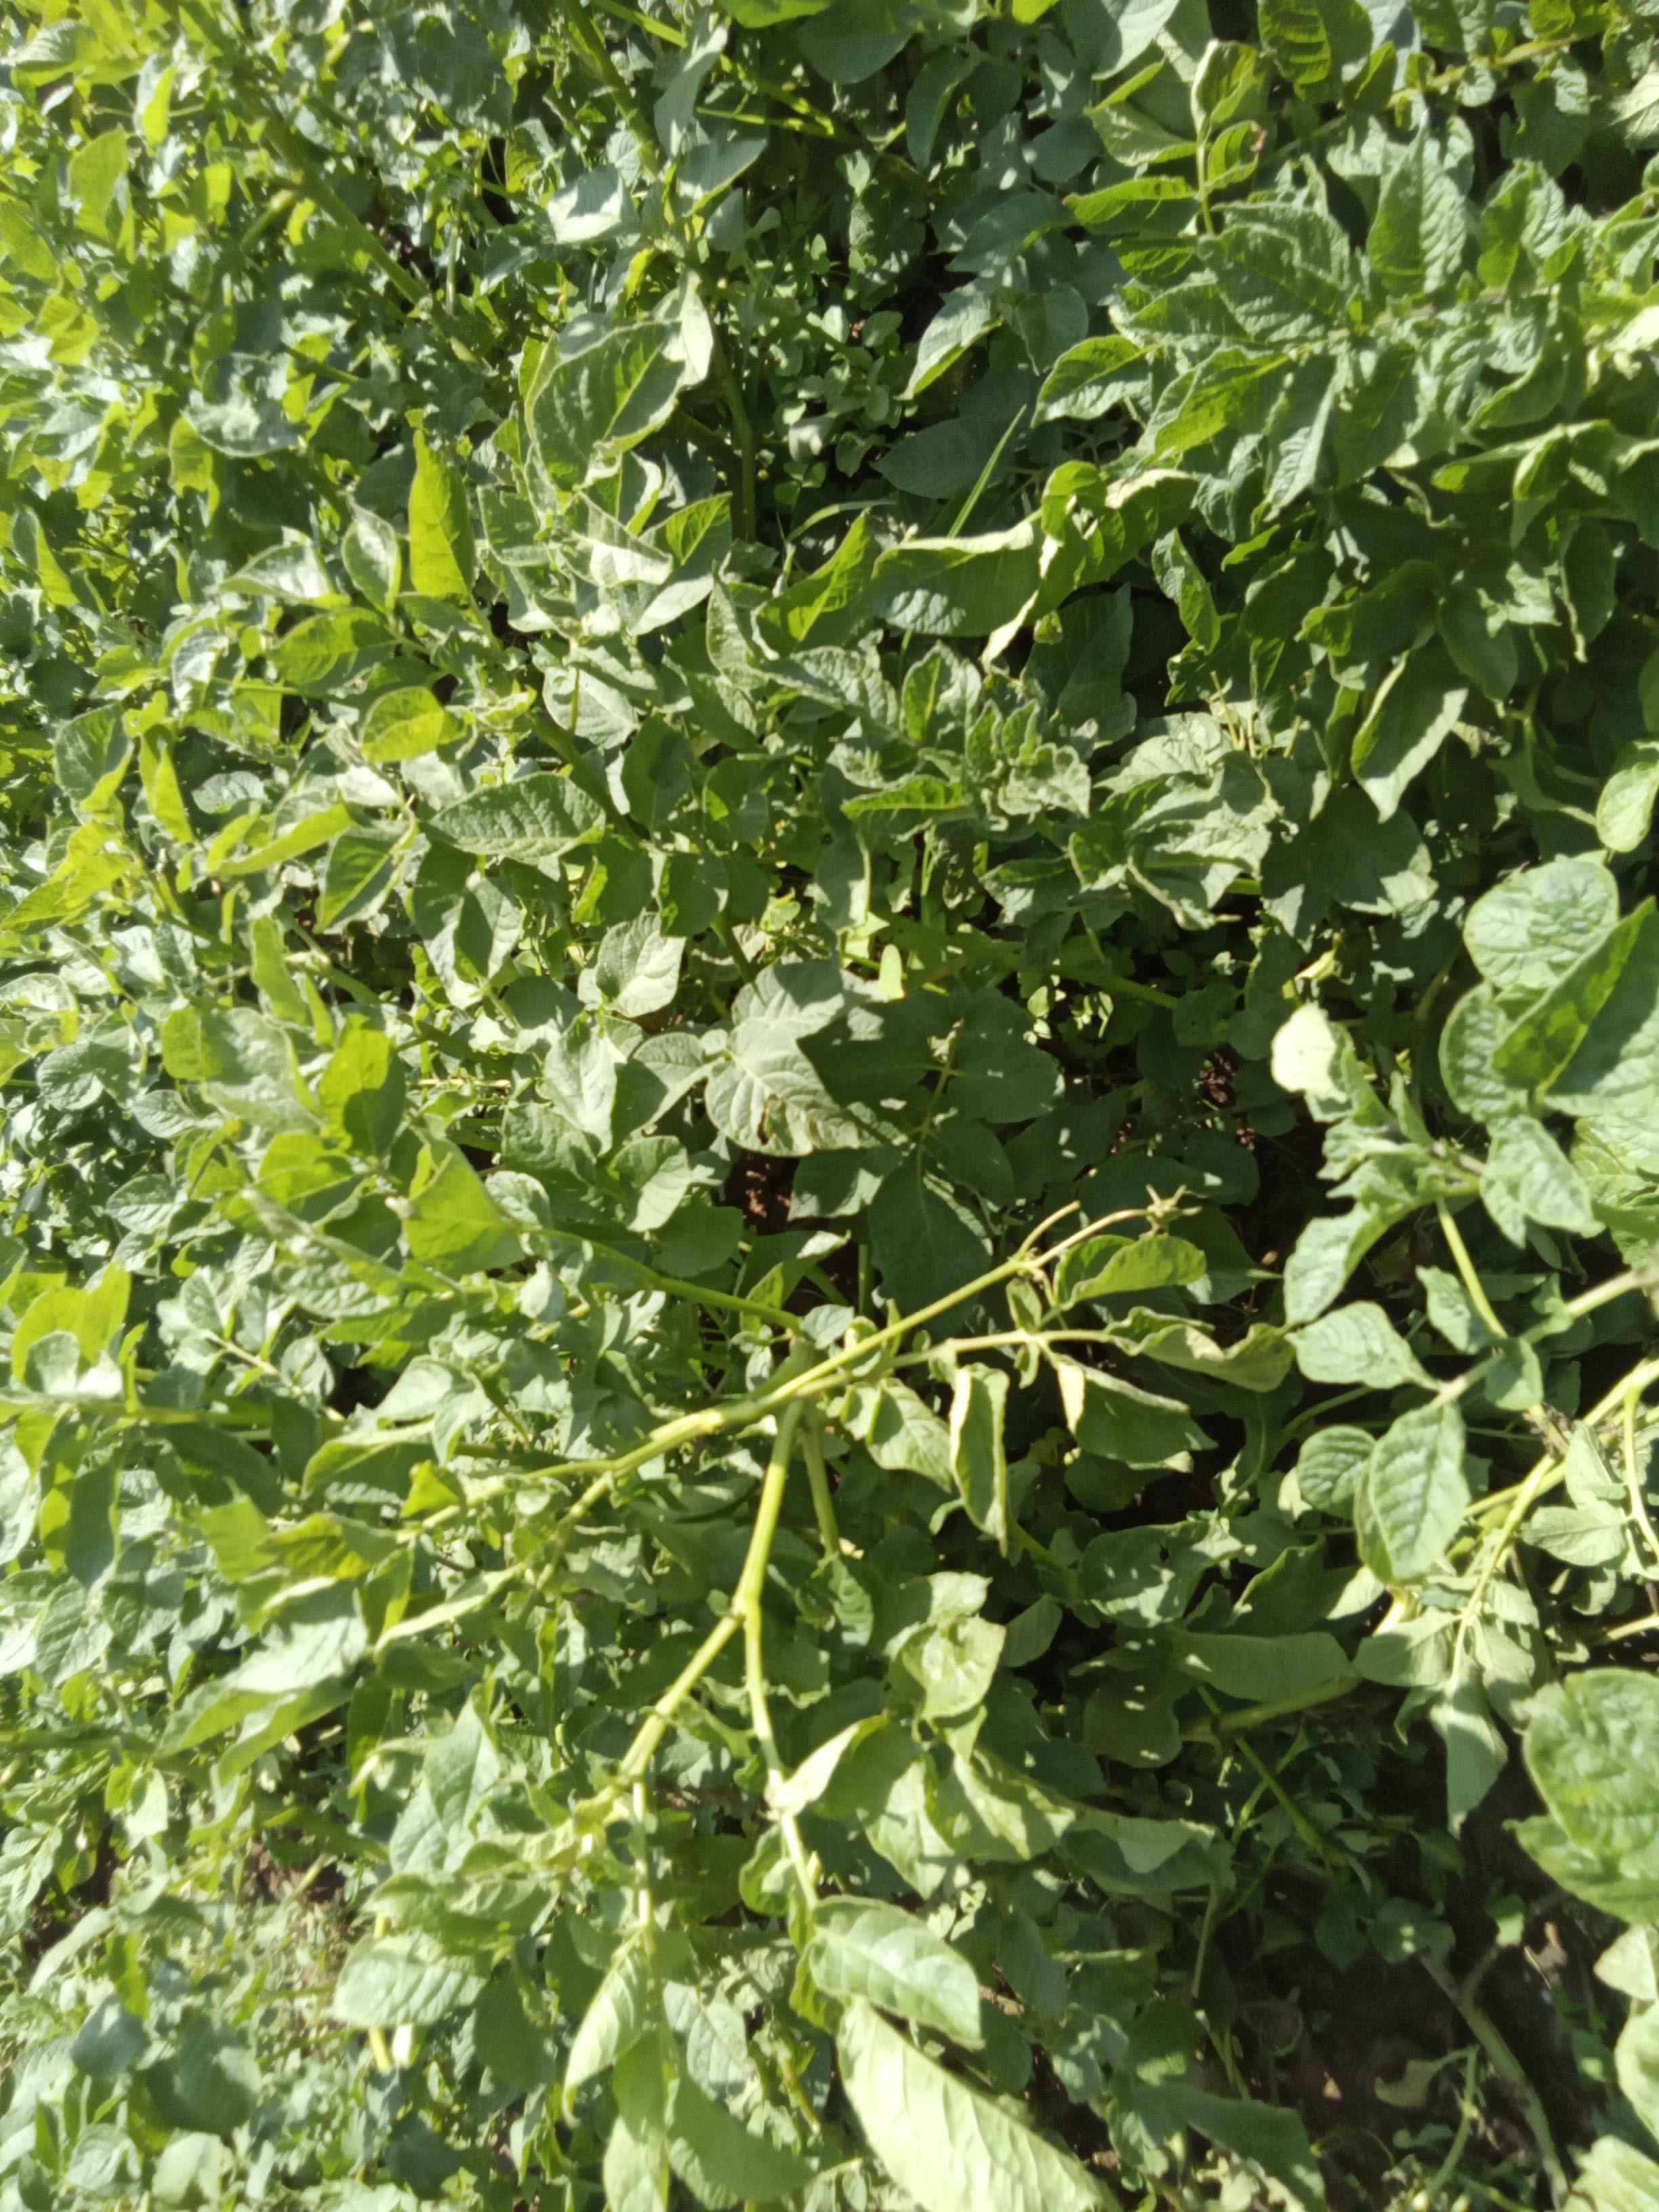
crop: potato
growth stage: vegetative
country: Kenya
